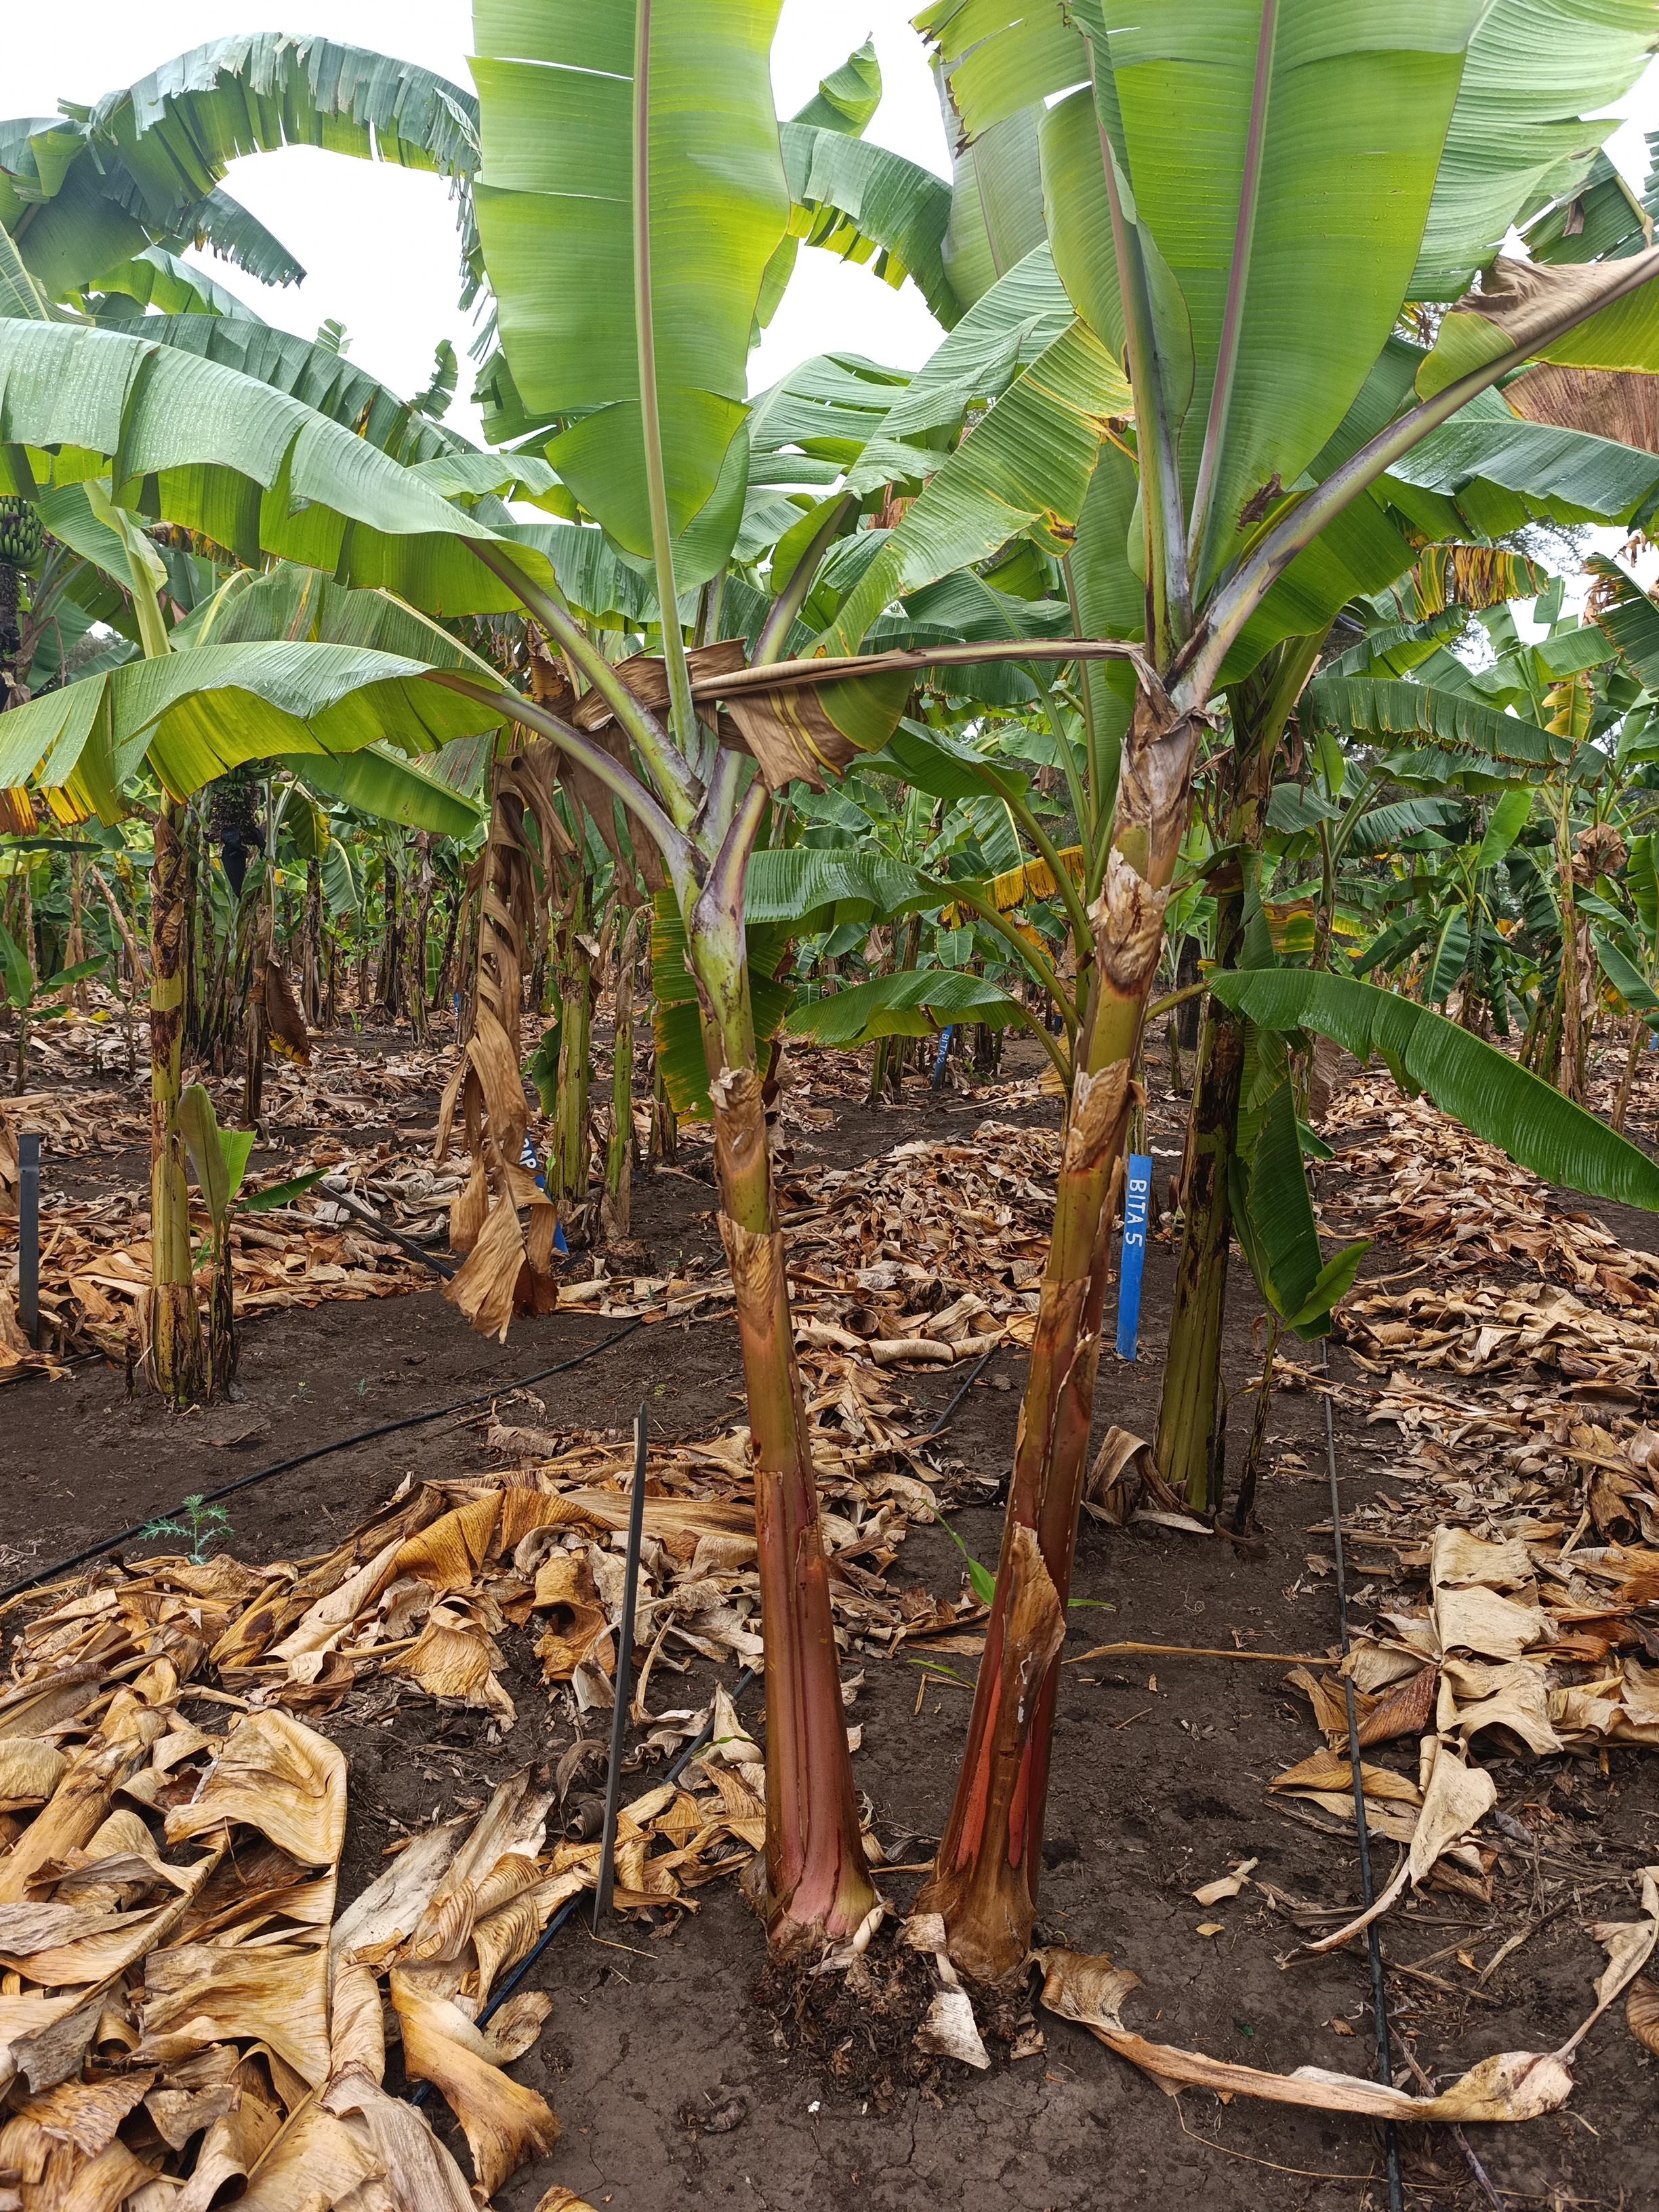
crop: banana
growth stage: vegetative
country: Tanzania
